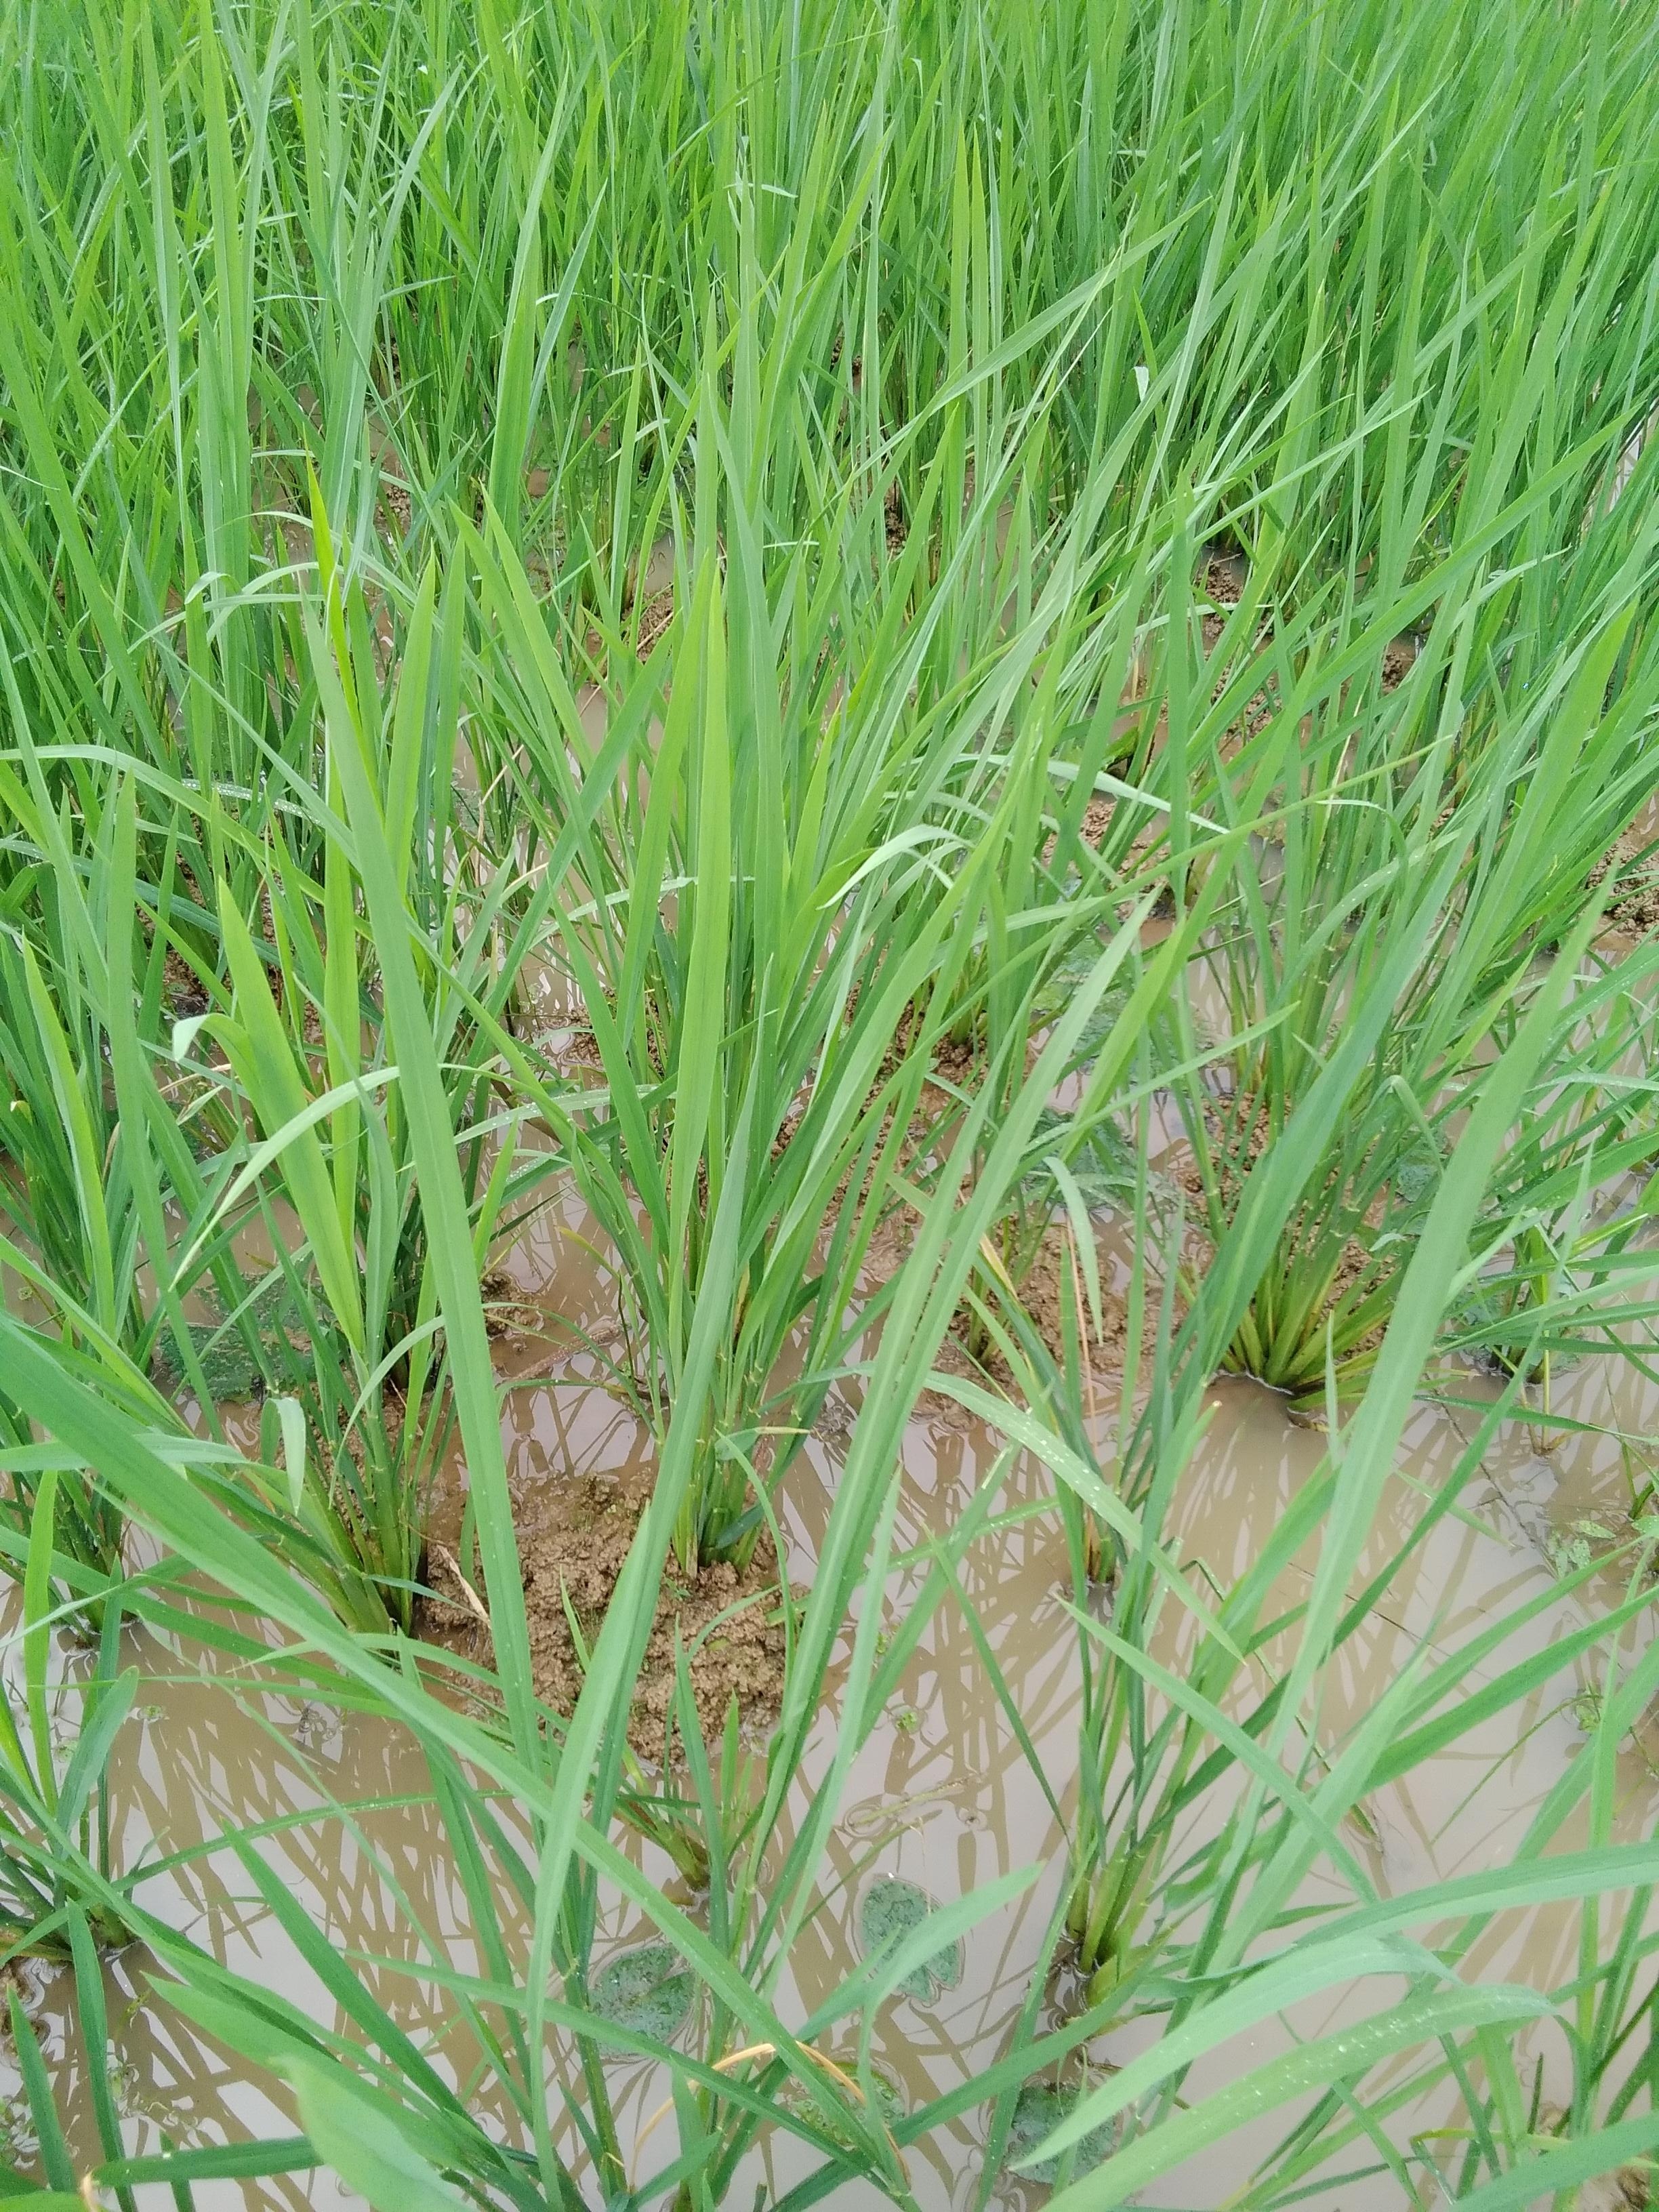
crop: rice
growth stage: vegetative
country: Nigeria
